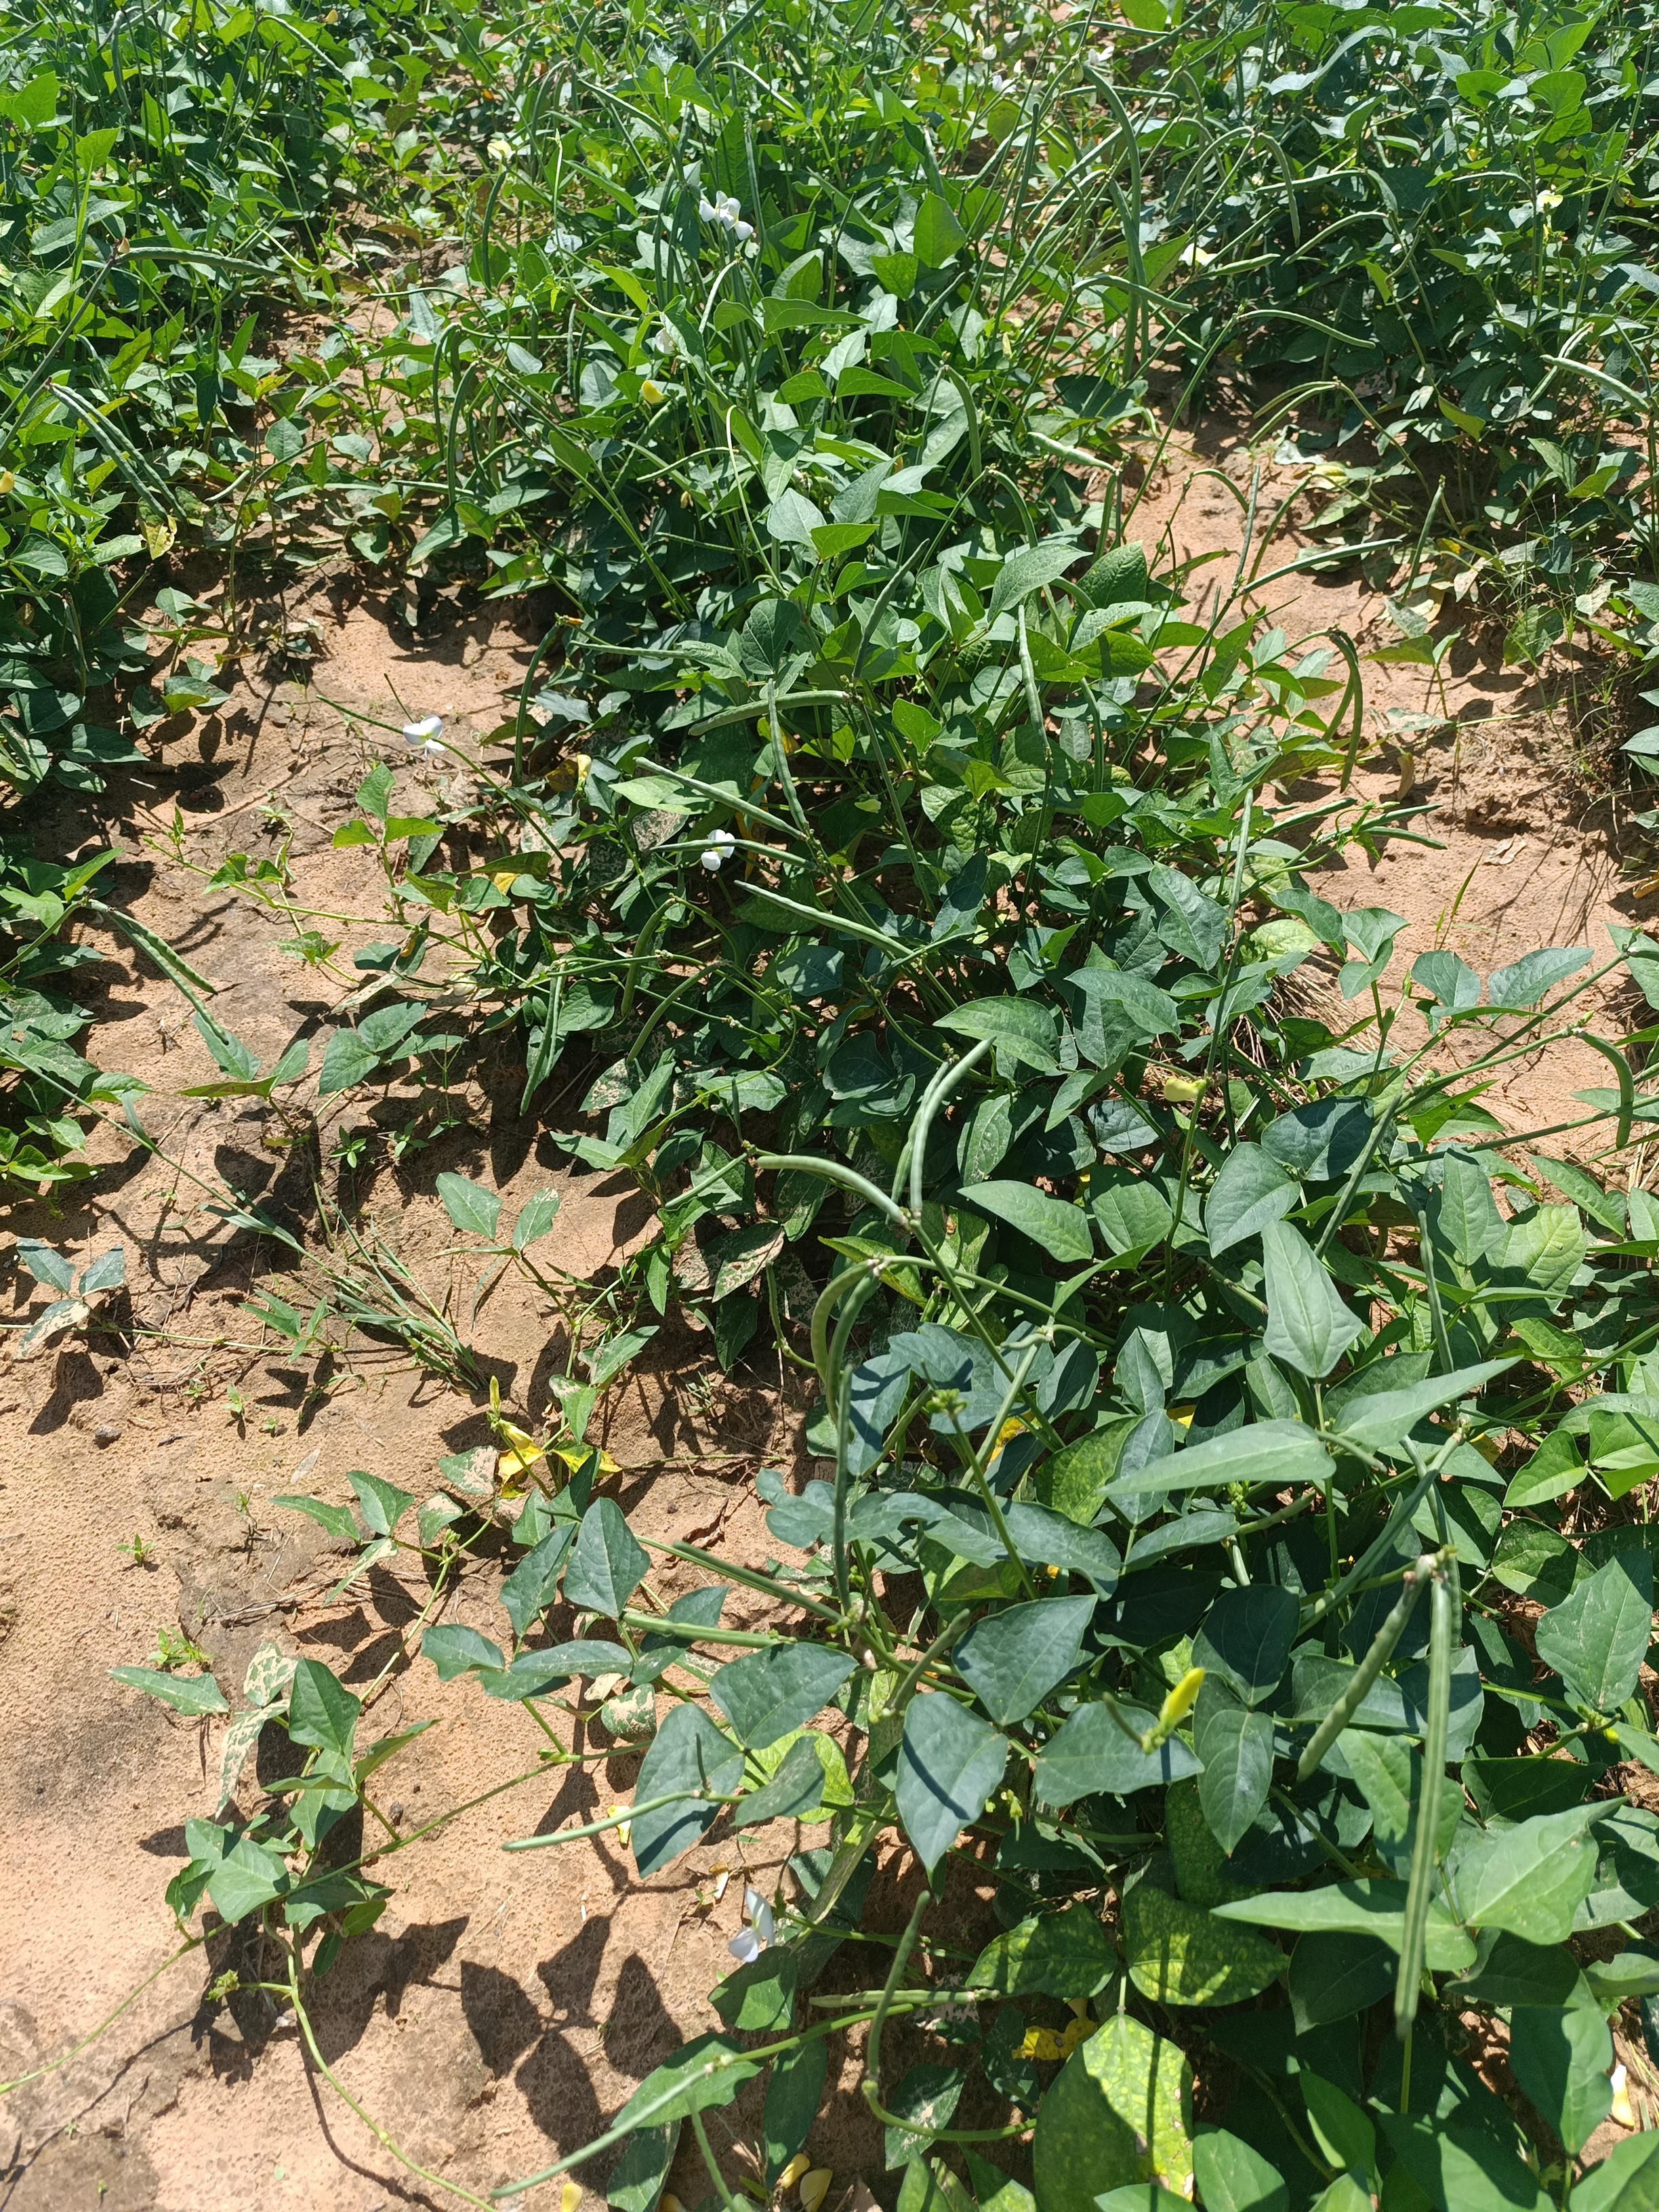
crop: cowpea
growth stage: development pod
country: Nigeria
